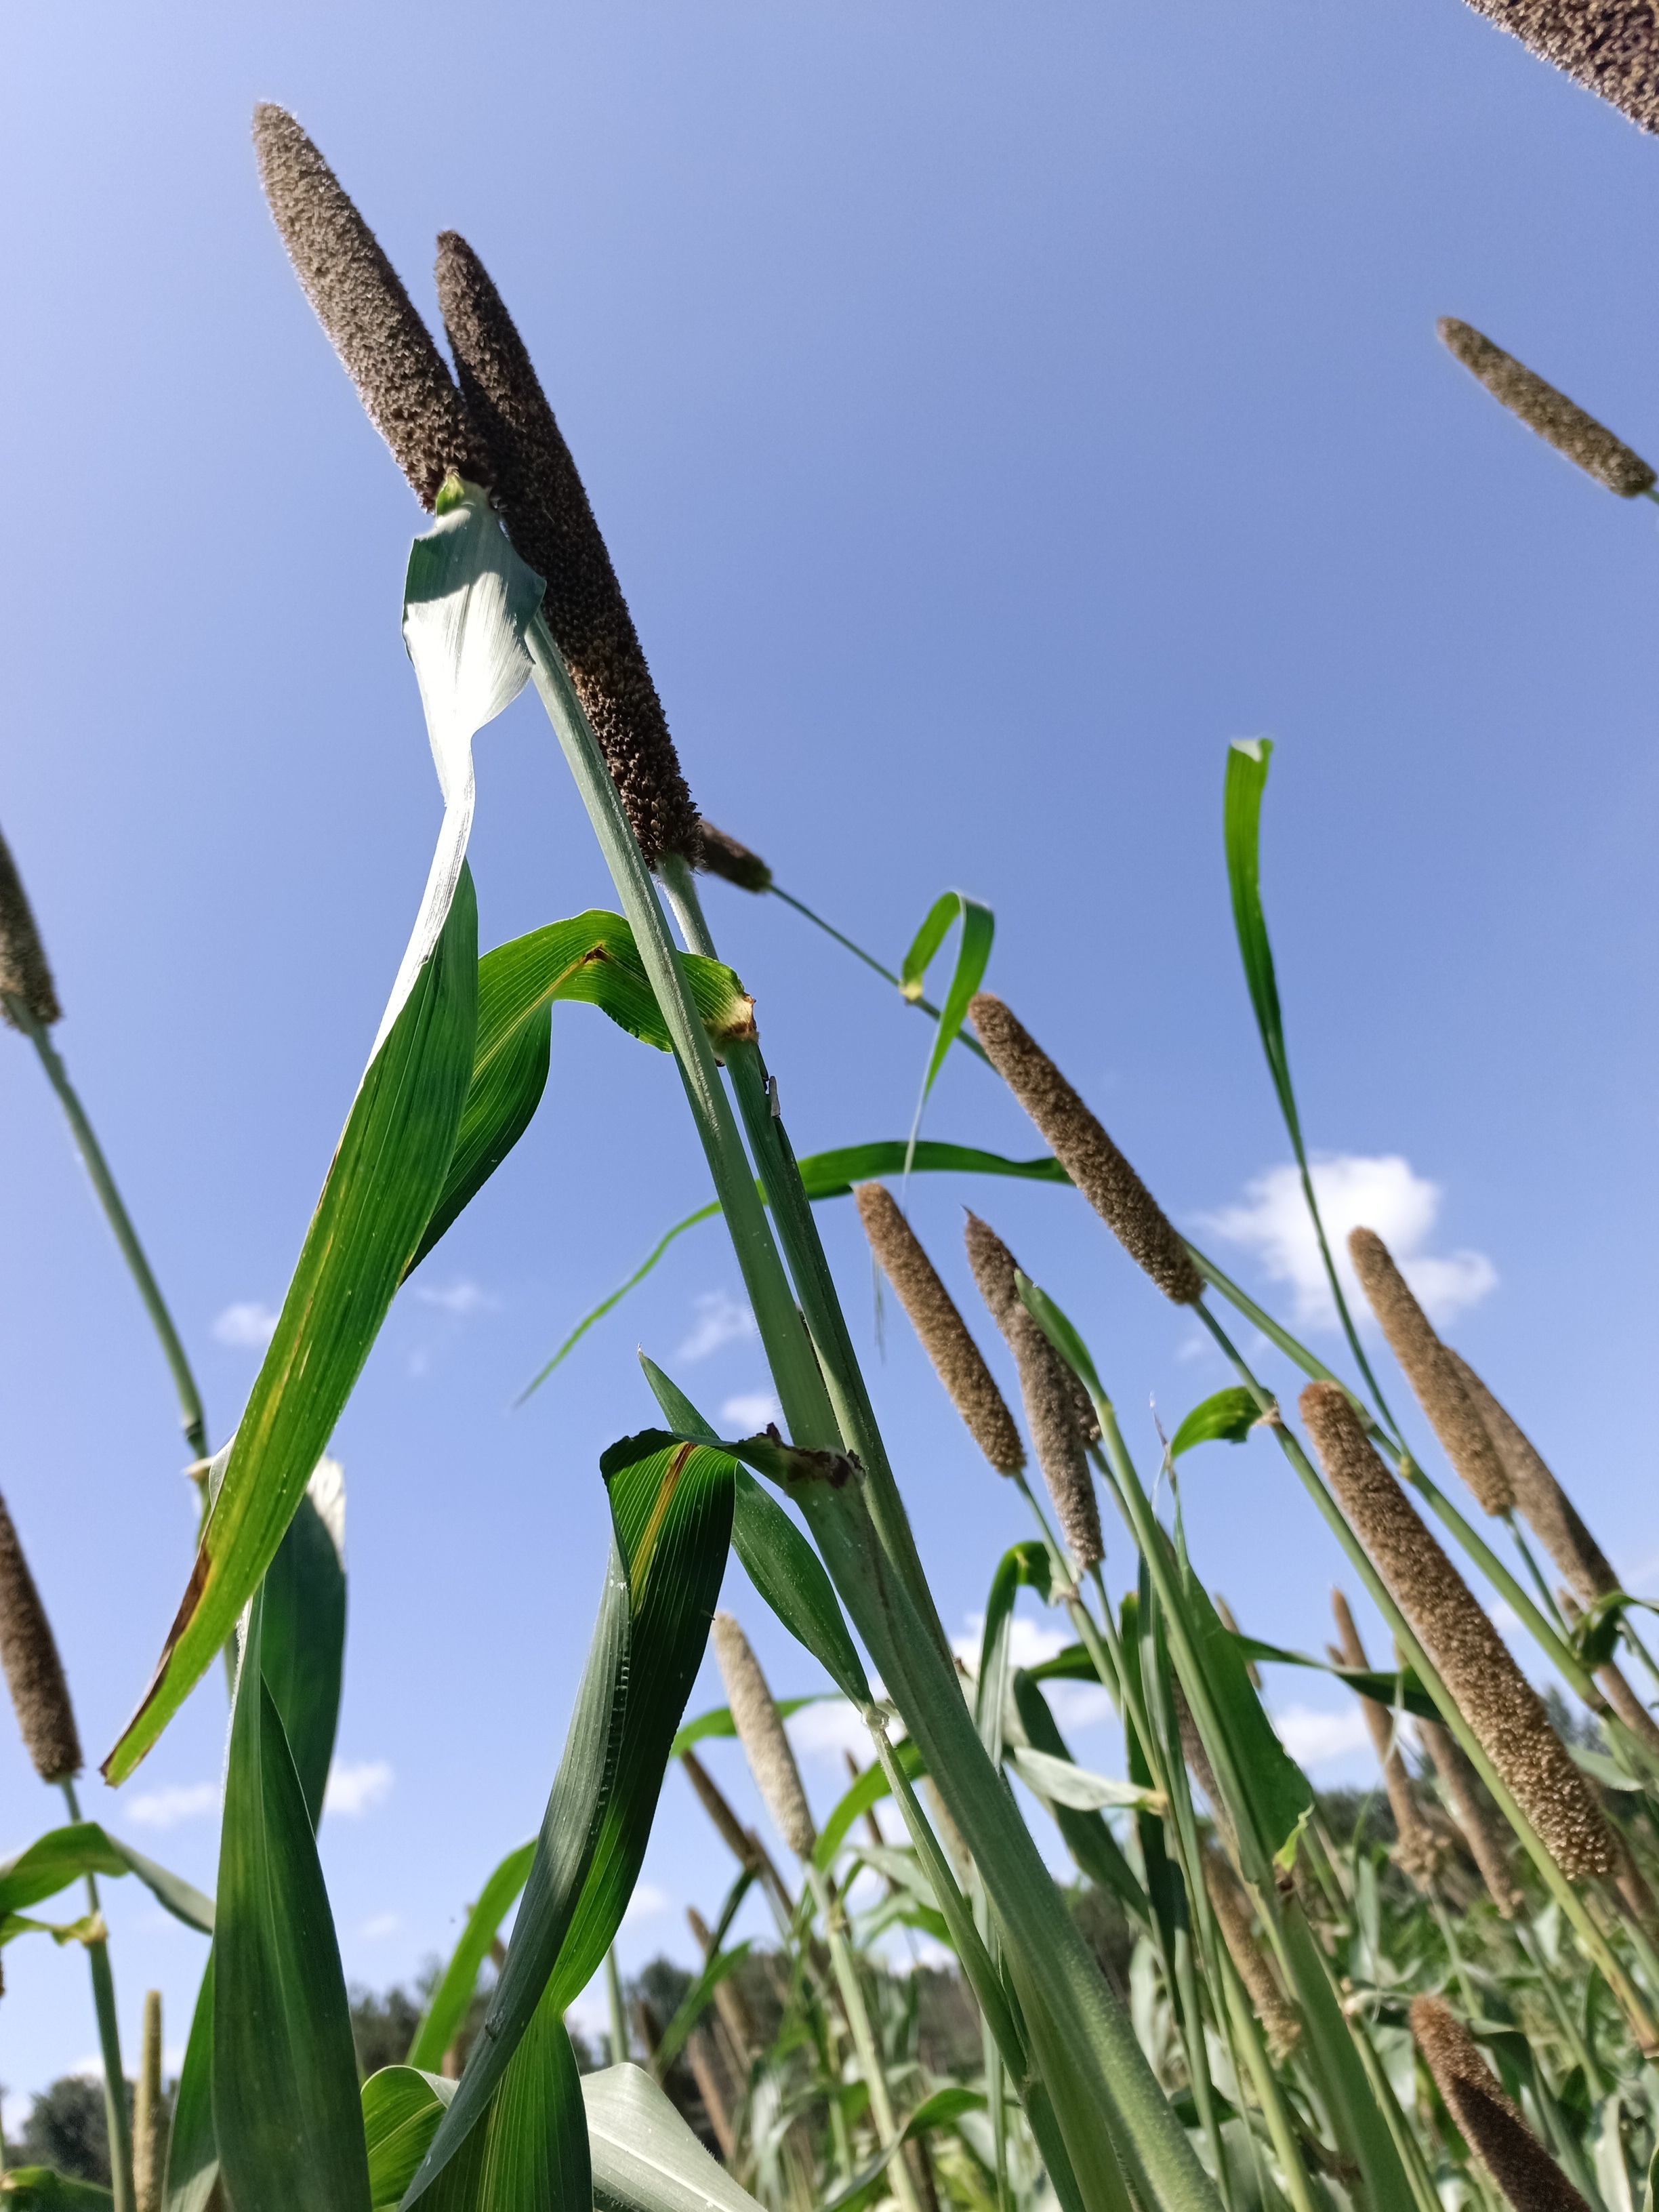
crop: pearl millet
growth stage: heading tuber
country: Tanzania
